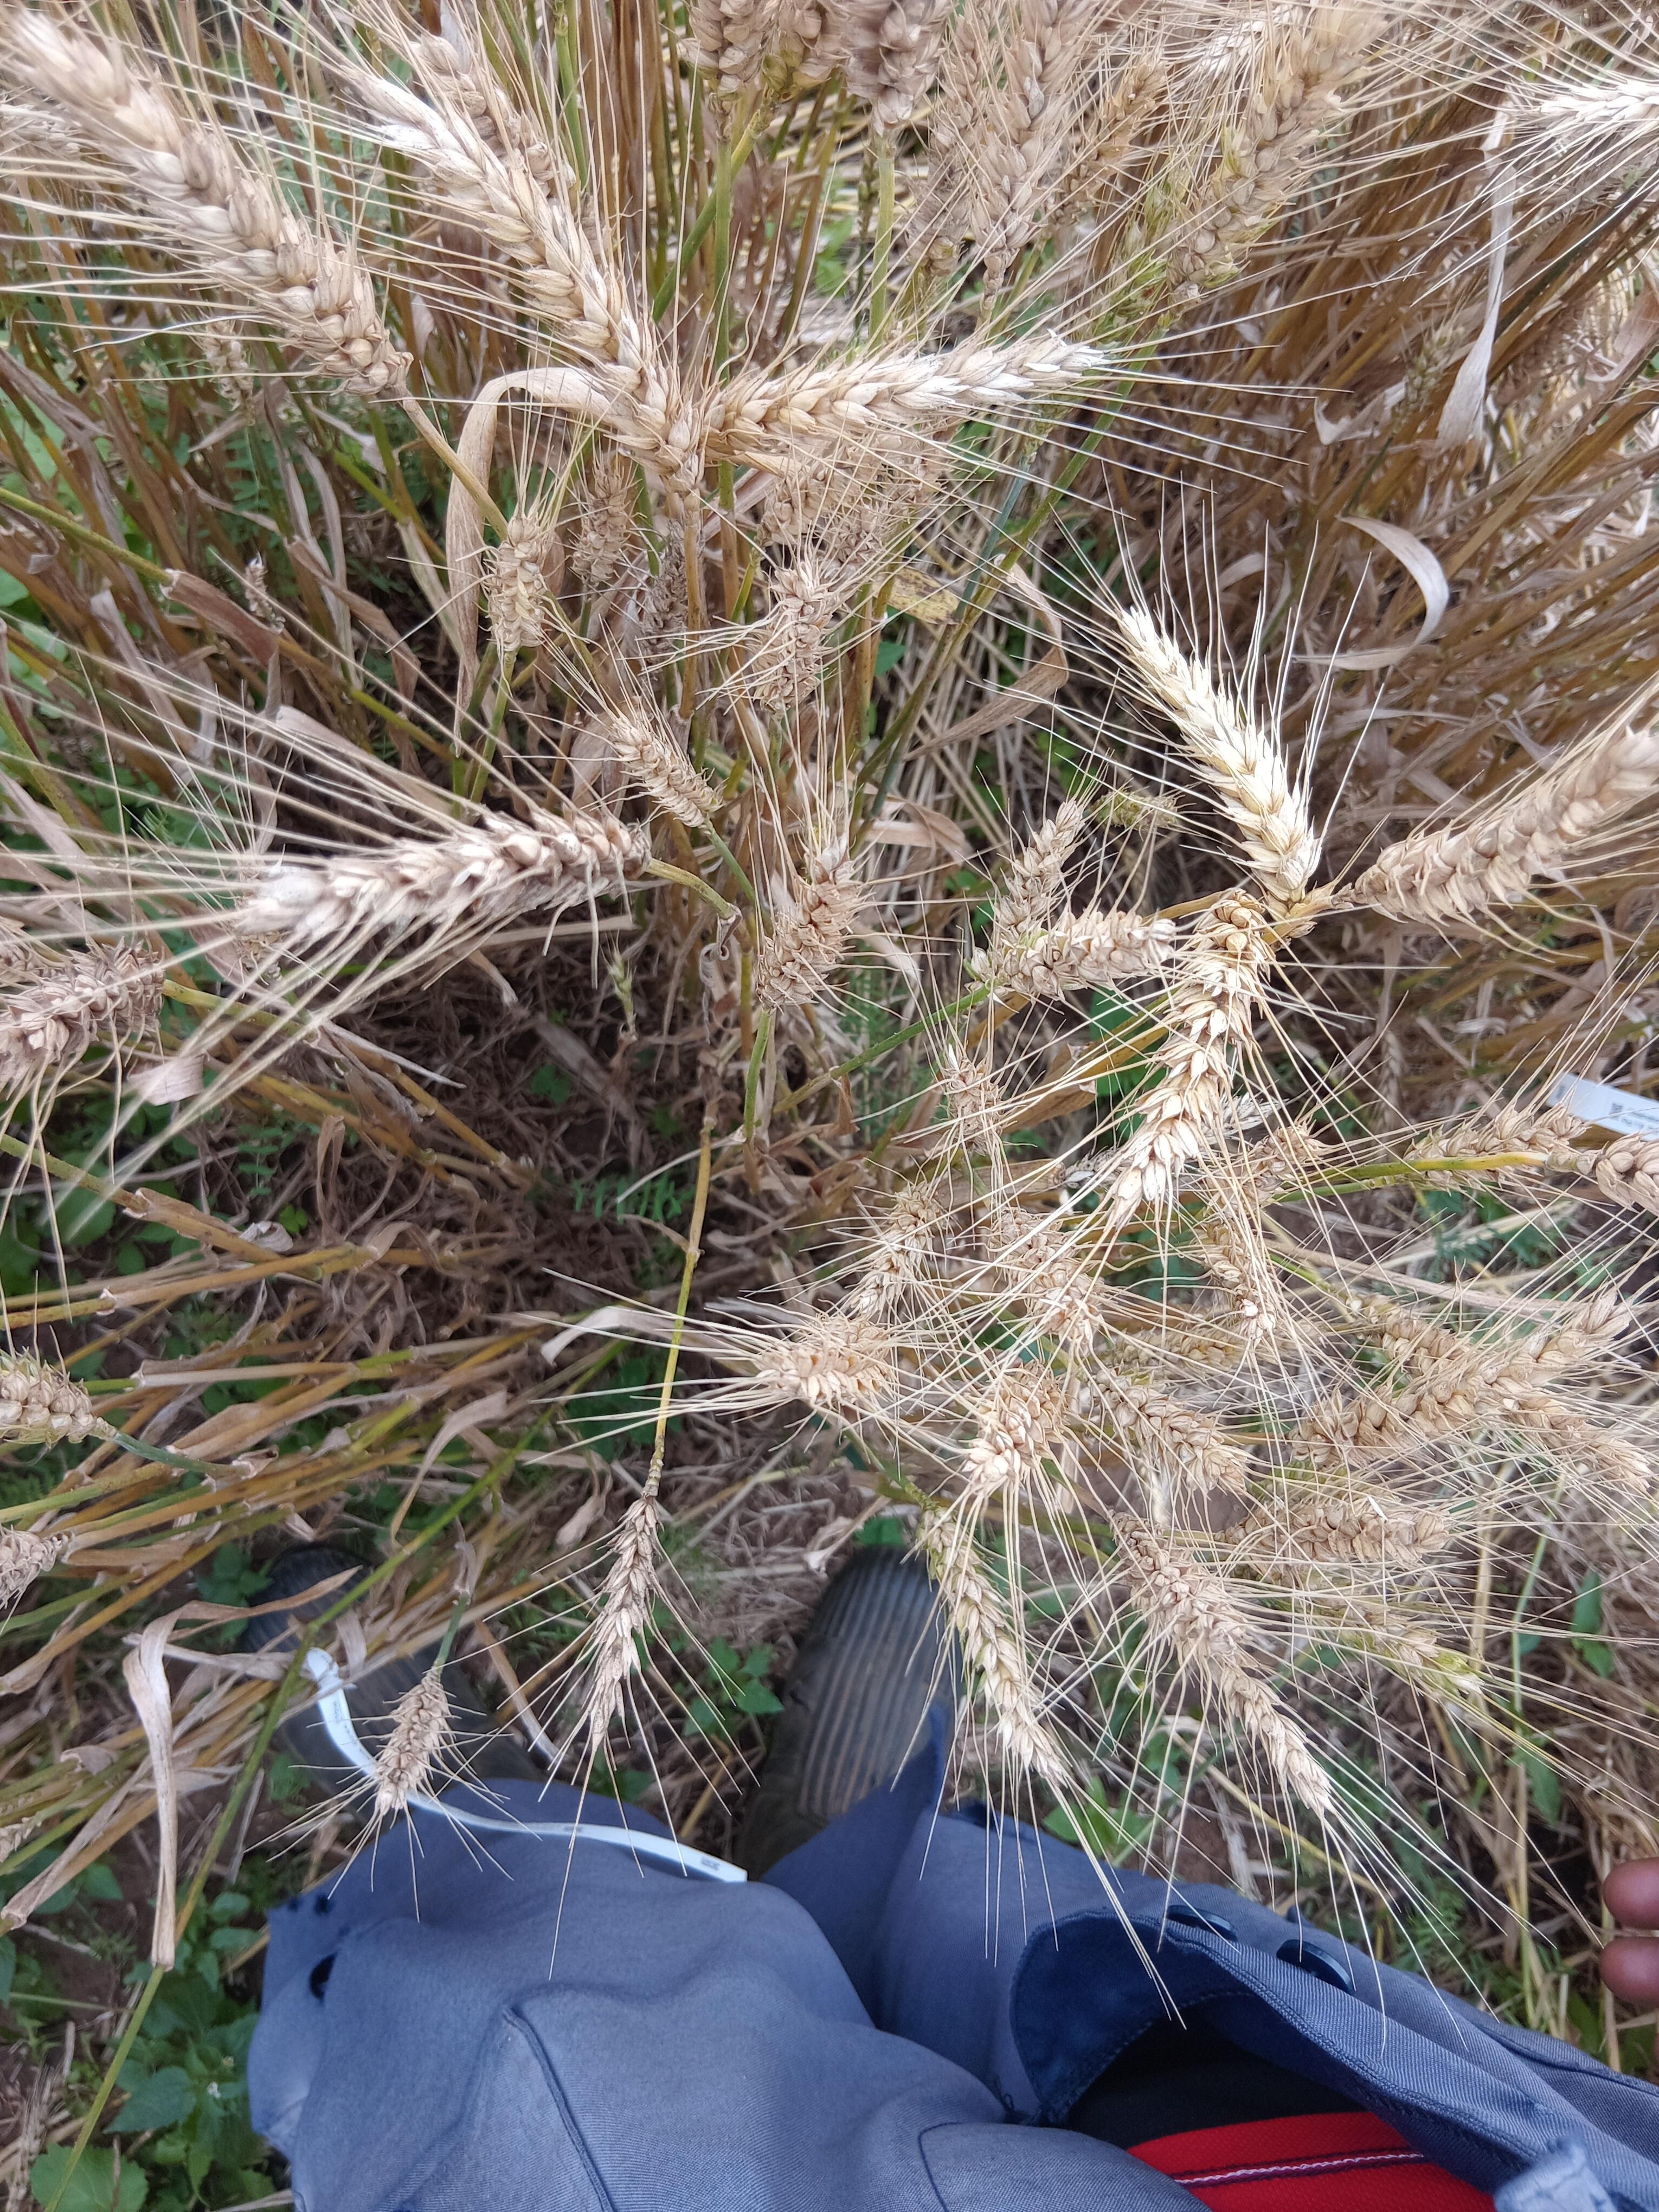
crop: wheat
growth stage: maturity
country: Kenya
